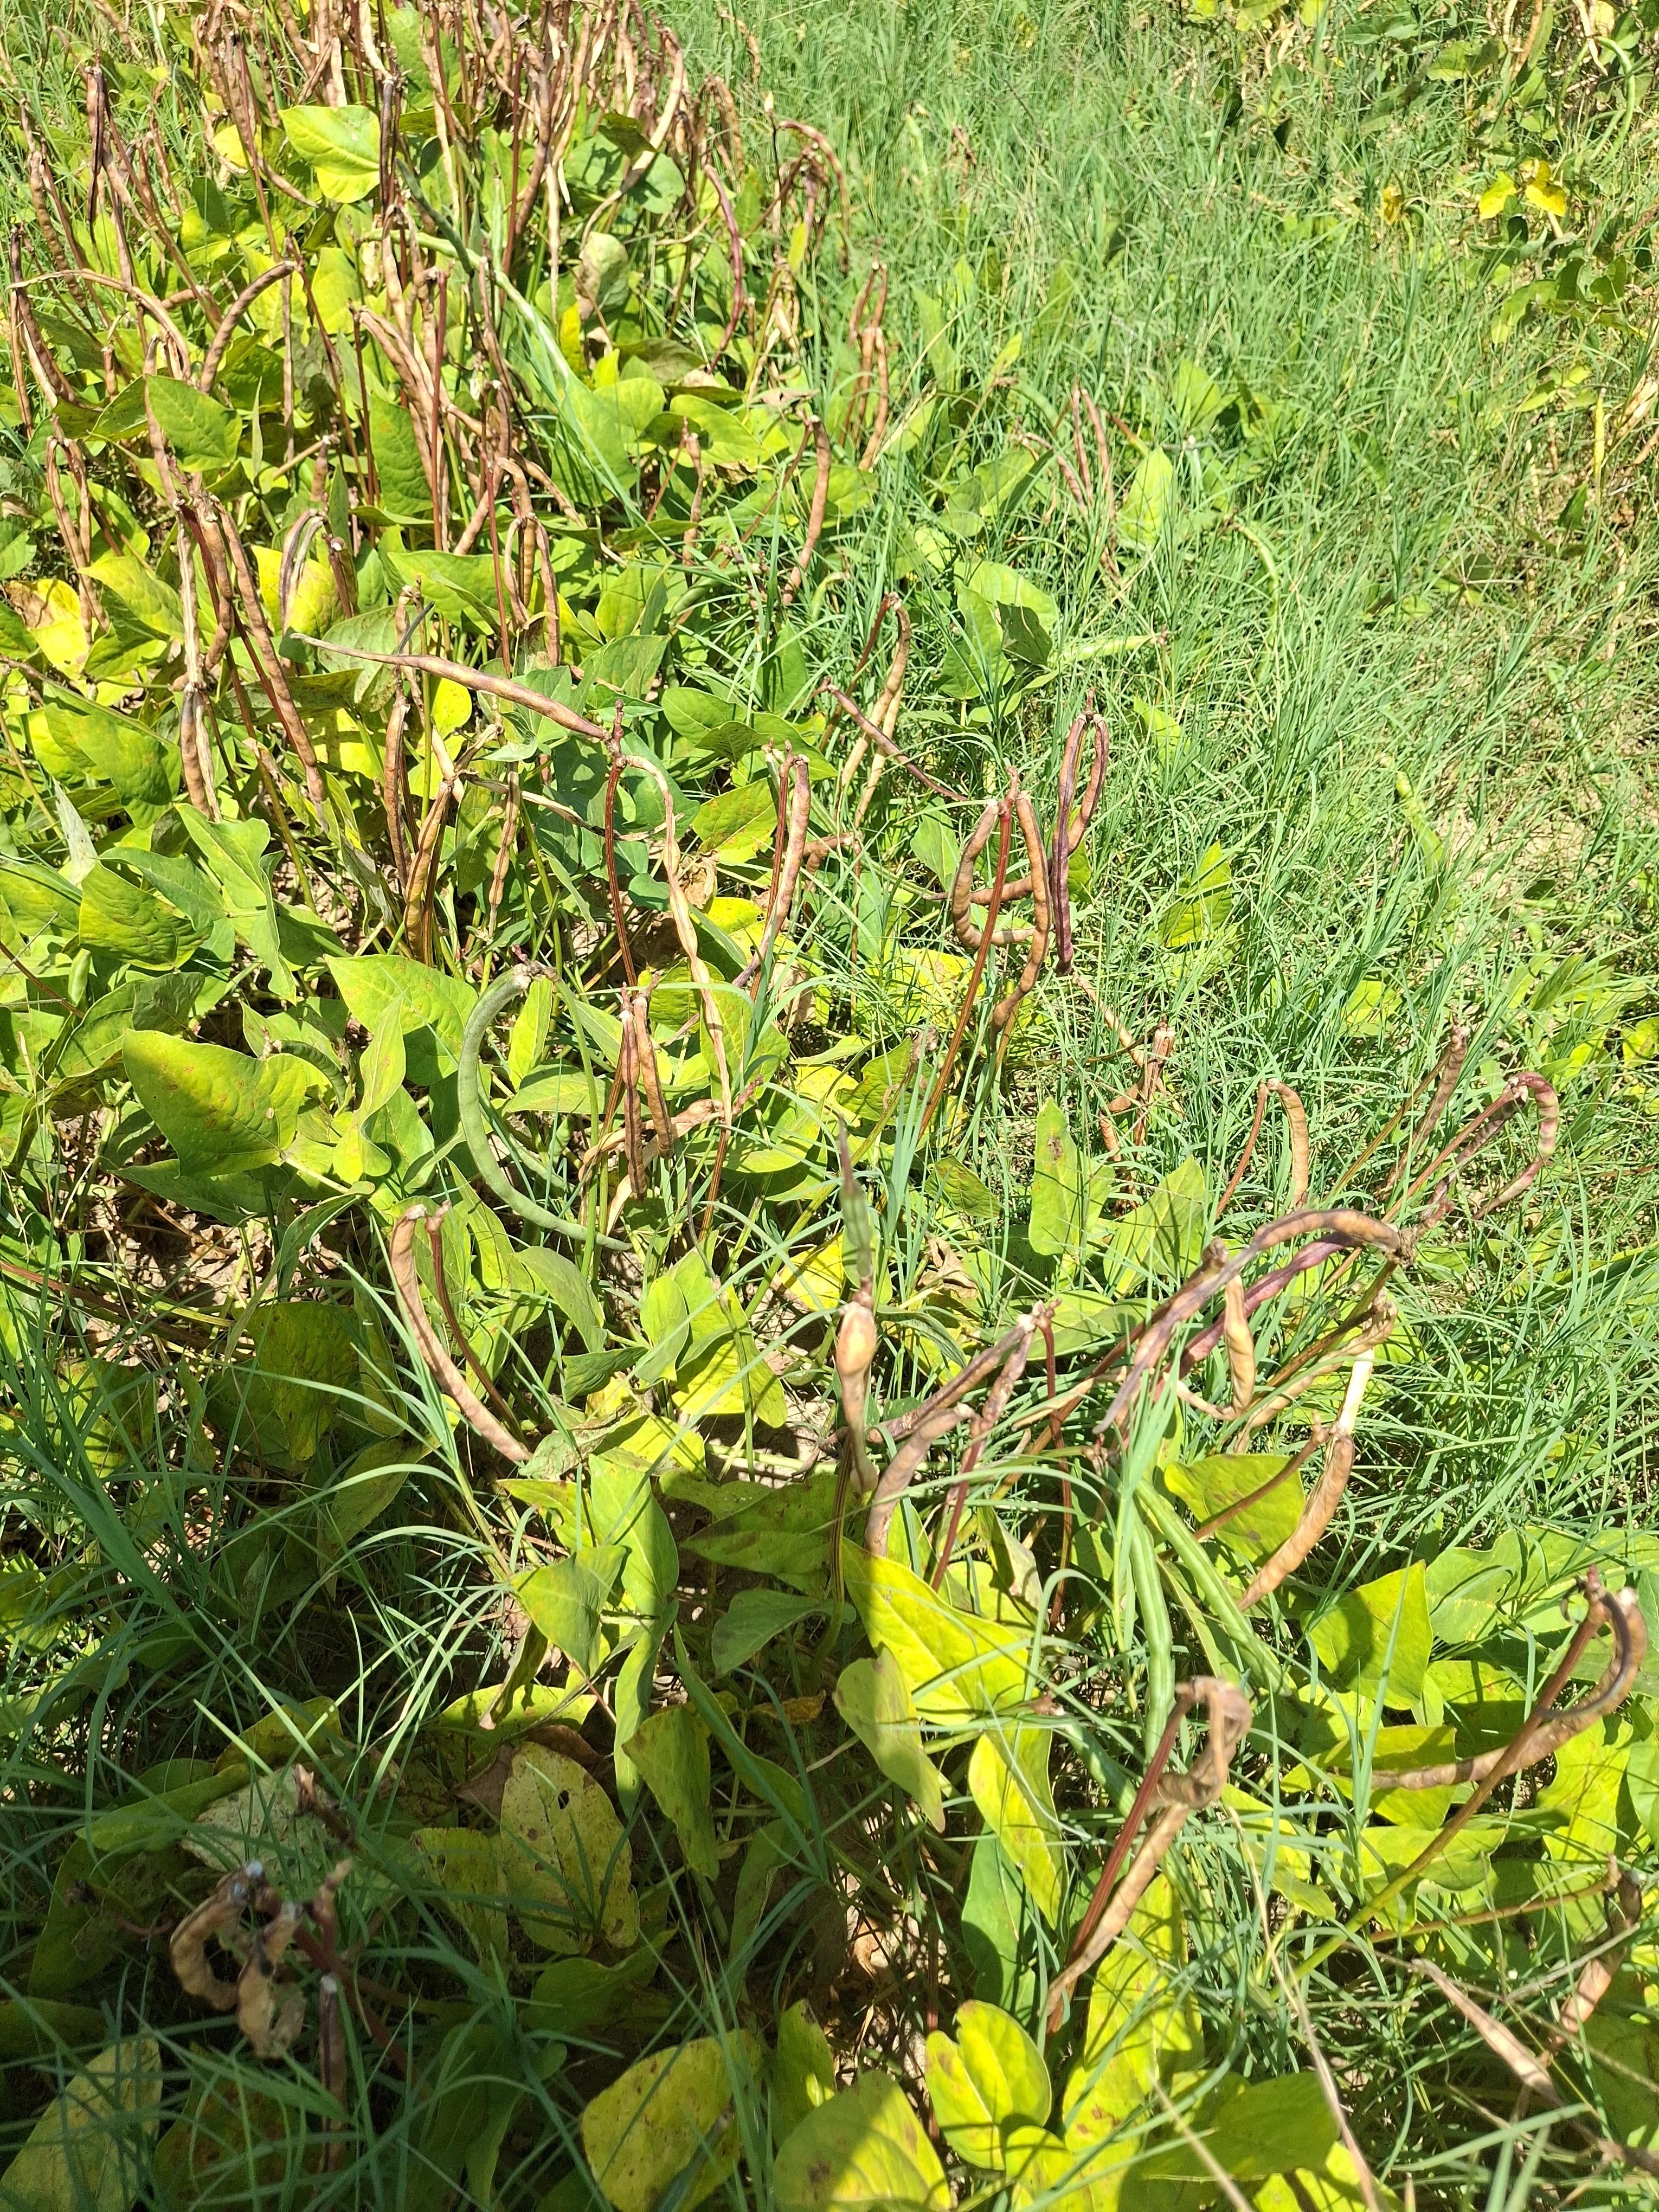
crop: cowpea
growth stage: maturity
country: Nigeria
